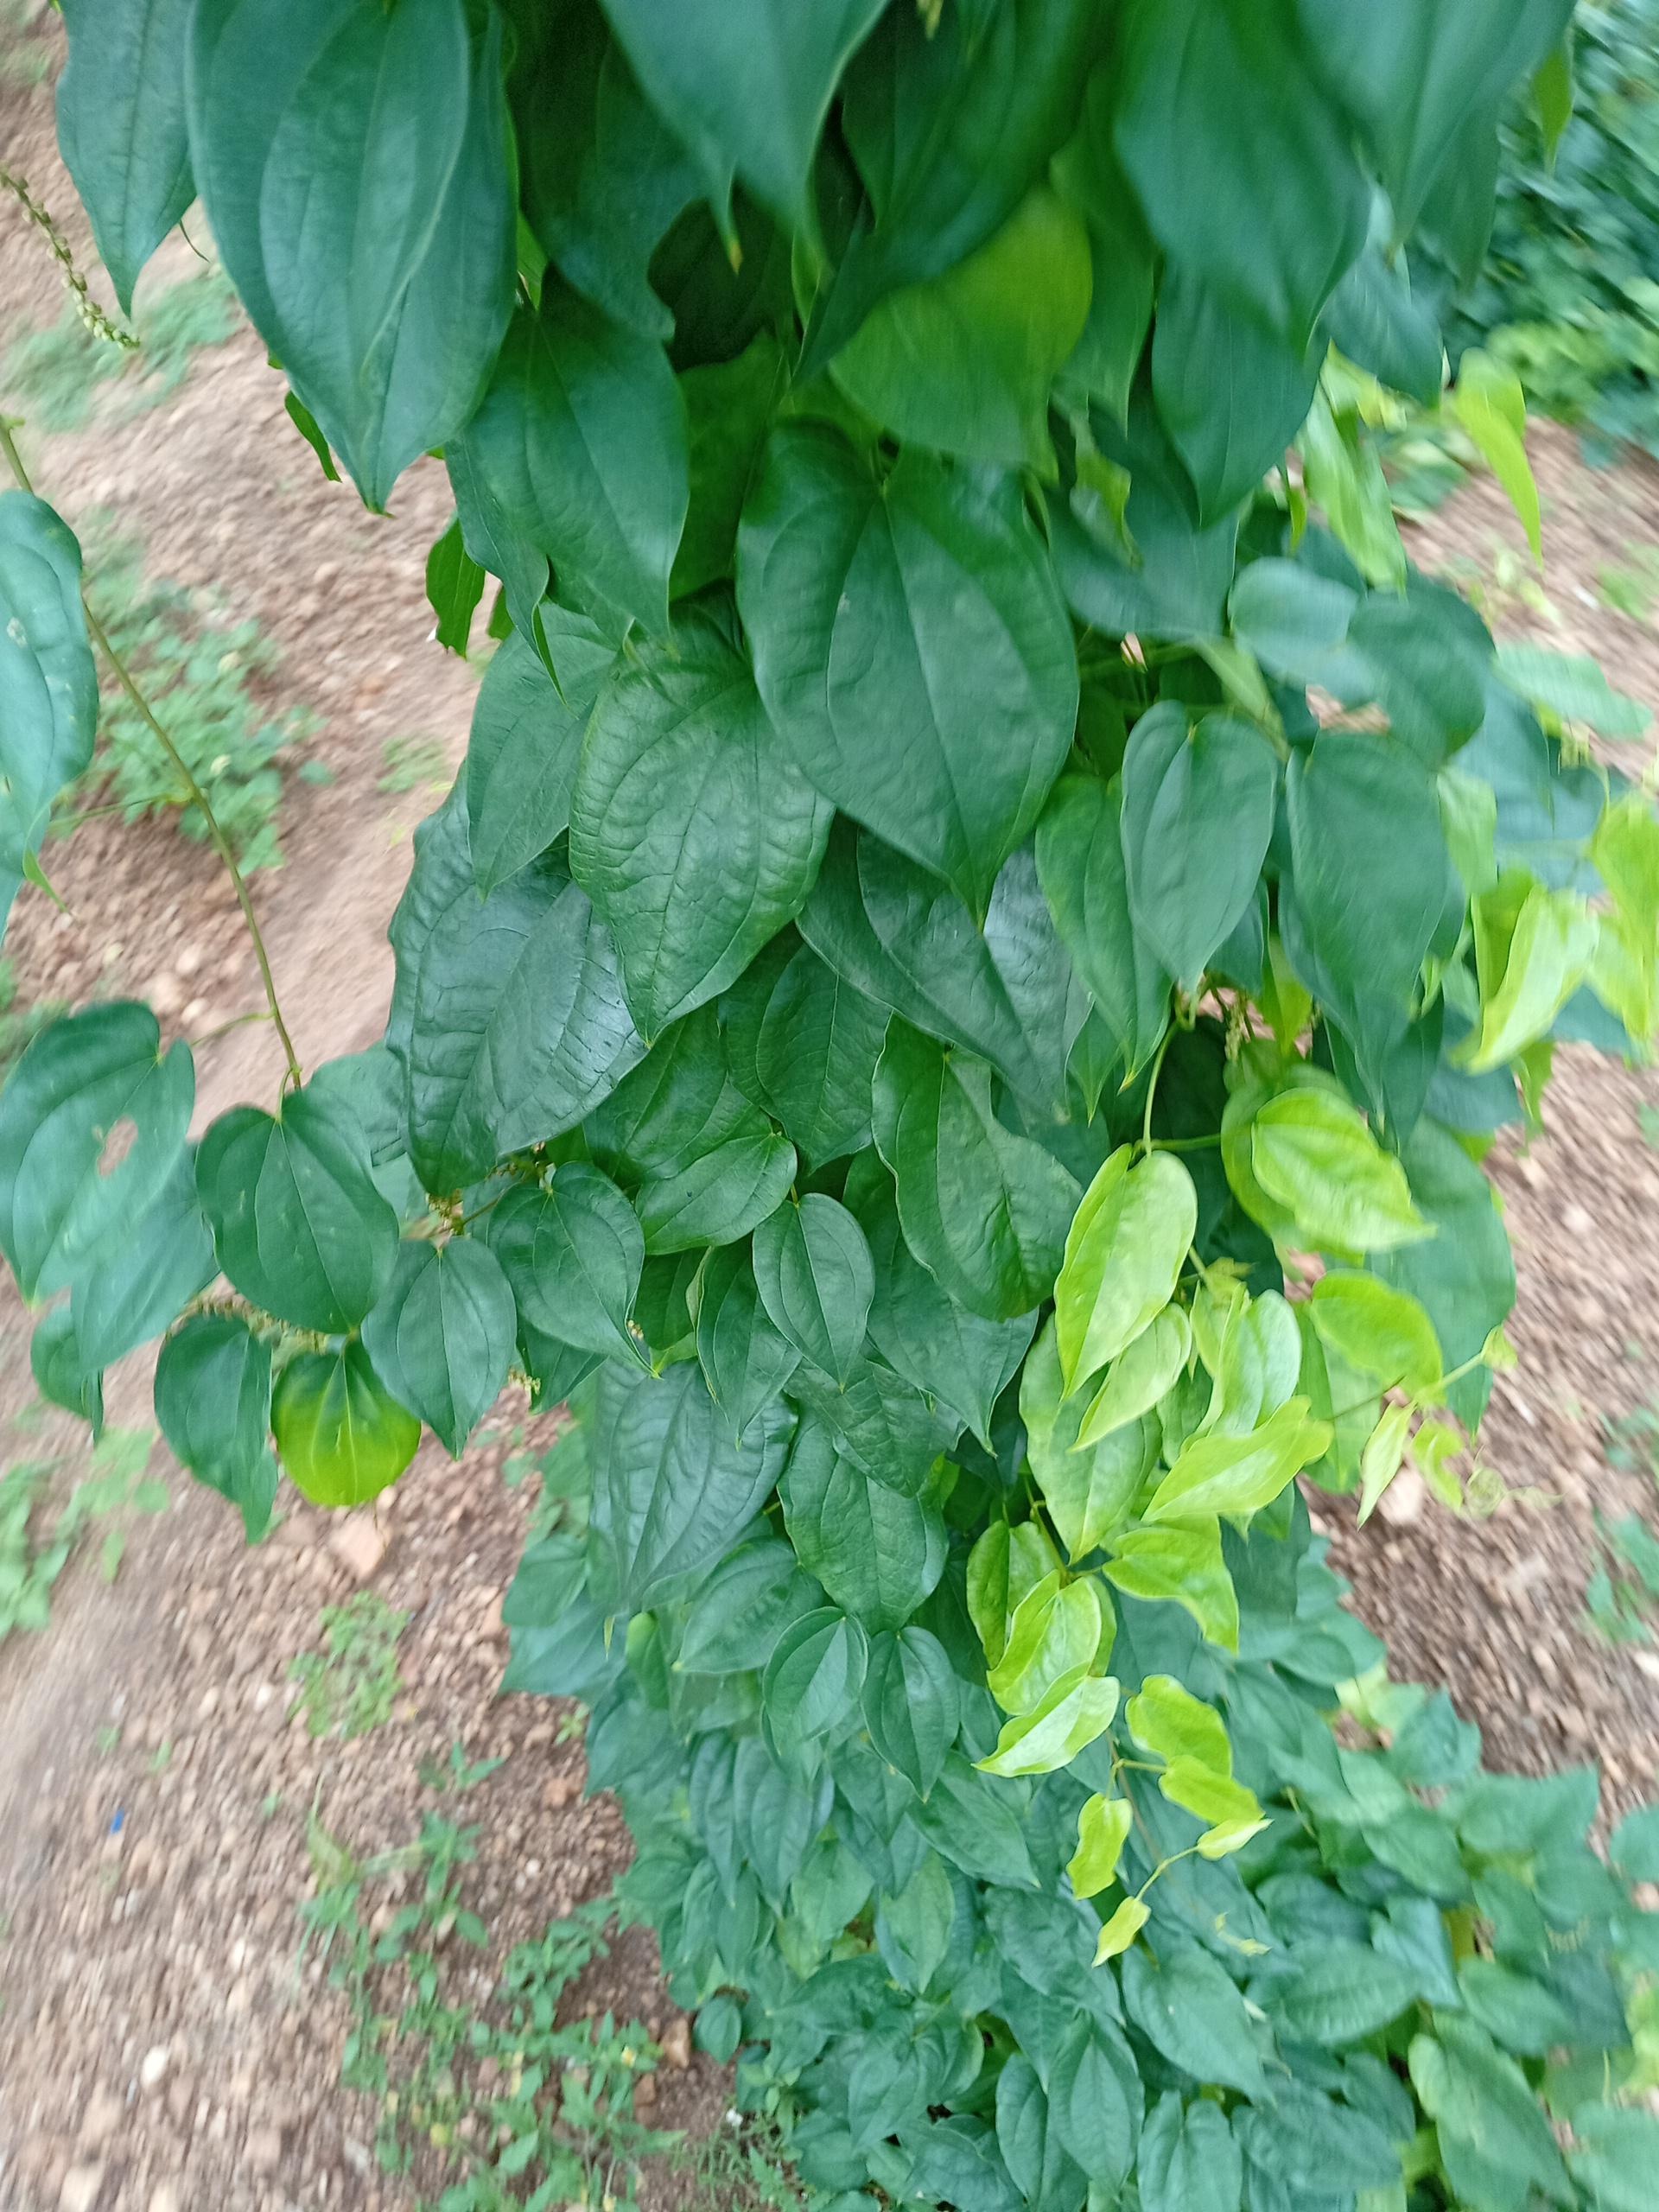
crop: yam
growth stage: vegetative
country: Nigeria
